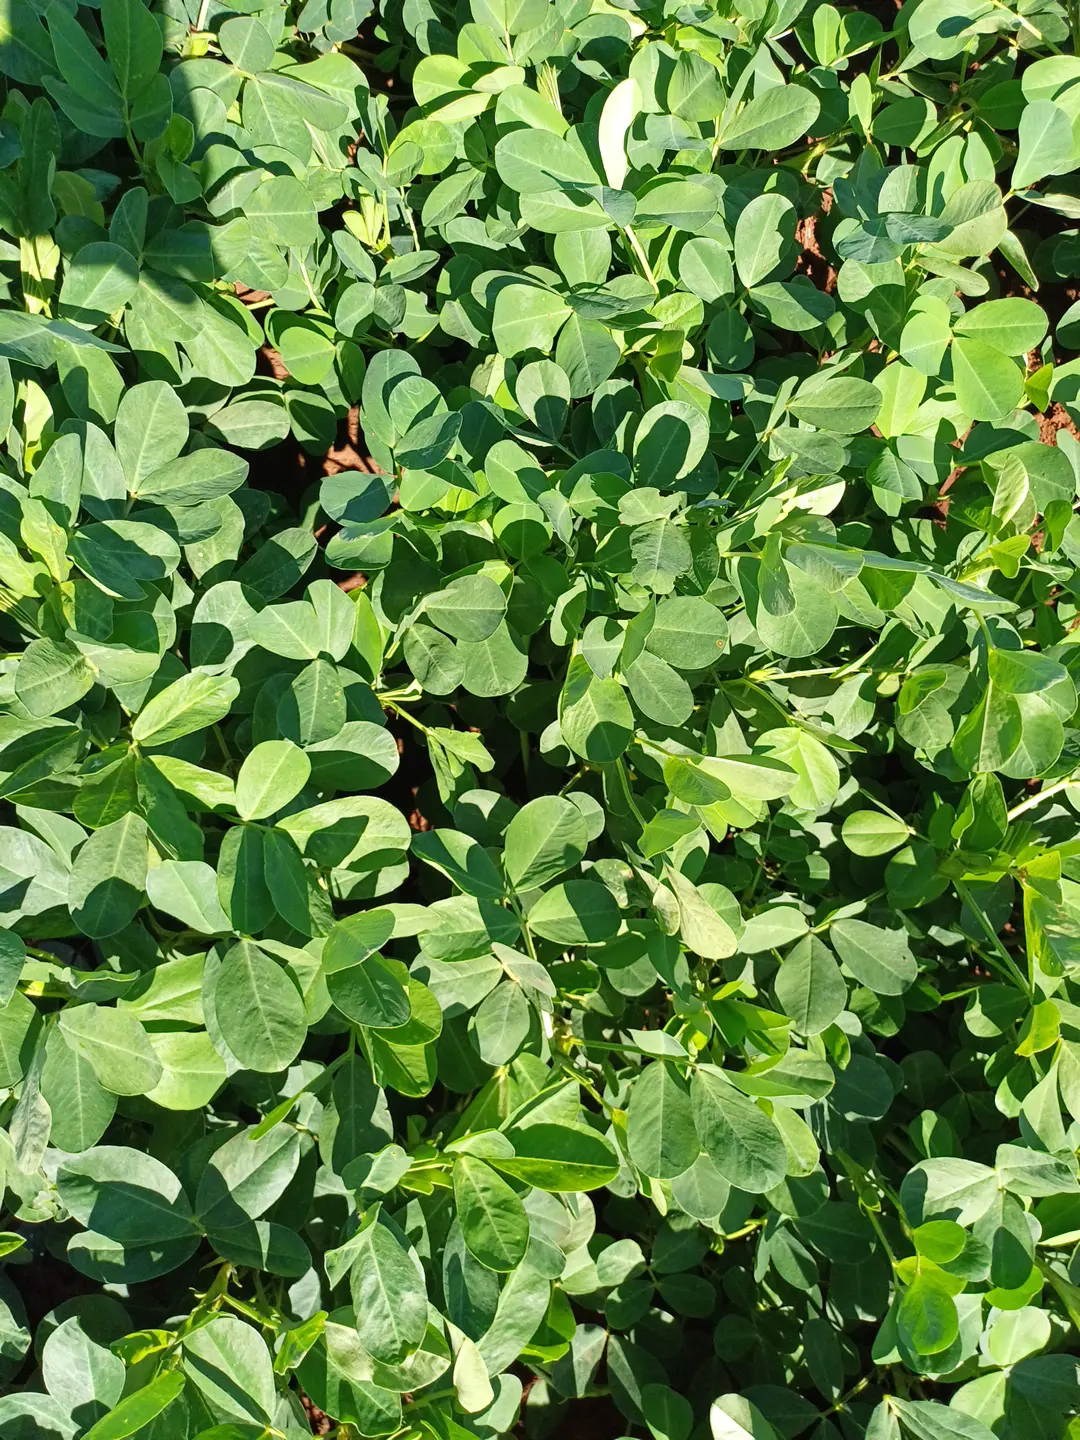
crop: groundnut
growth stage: flowering
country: Kenya
